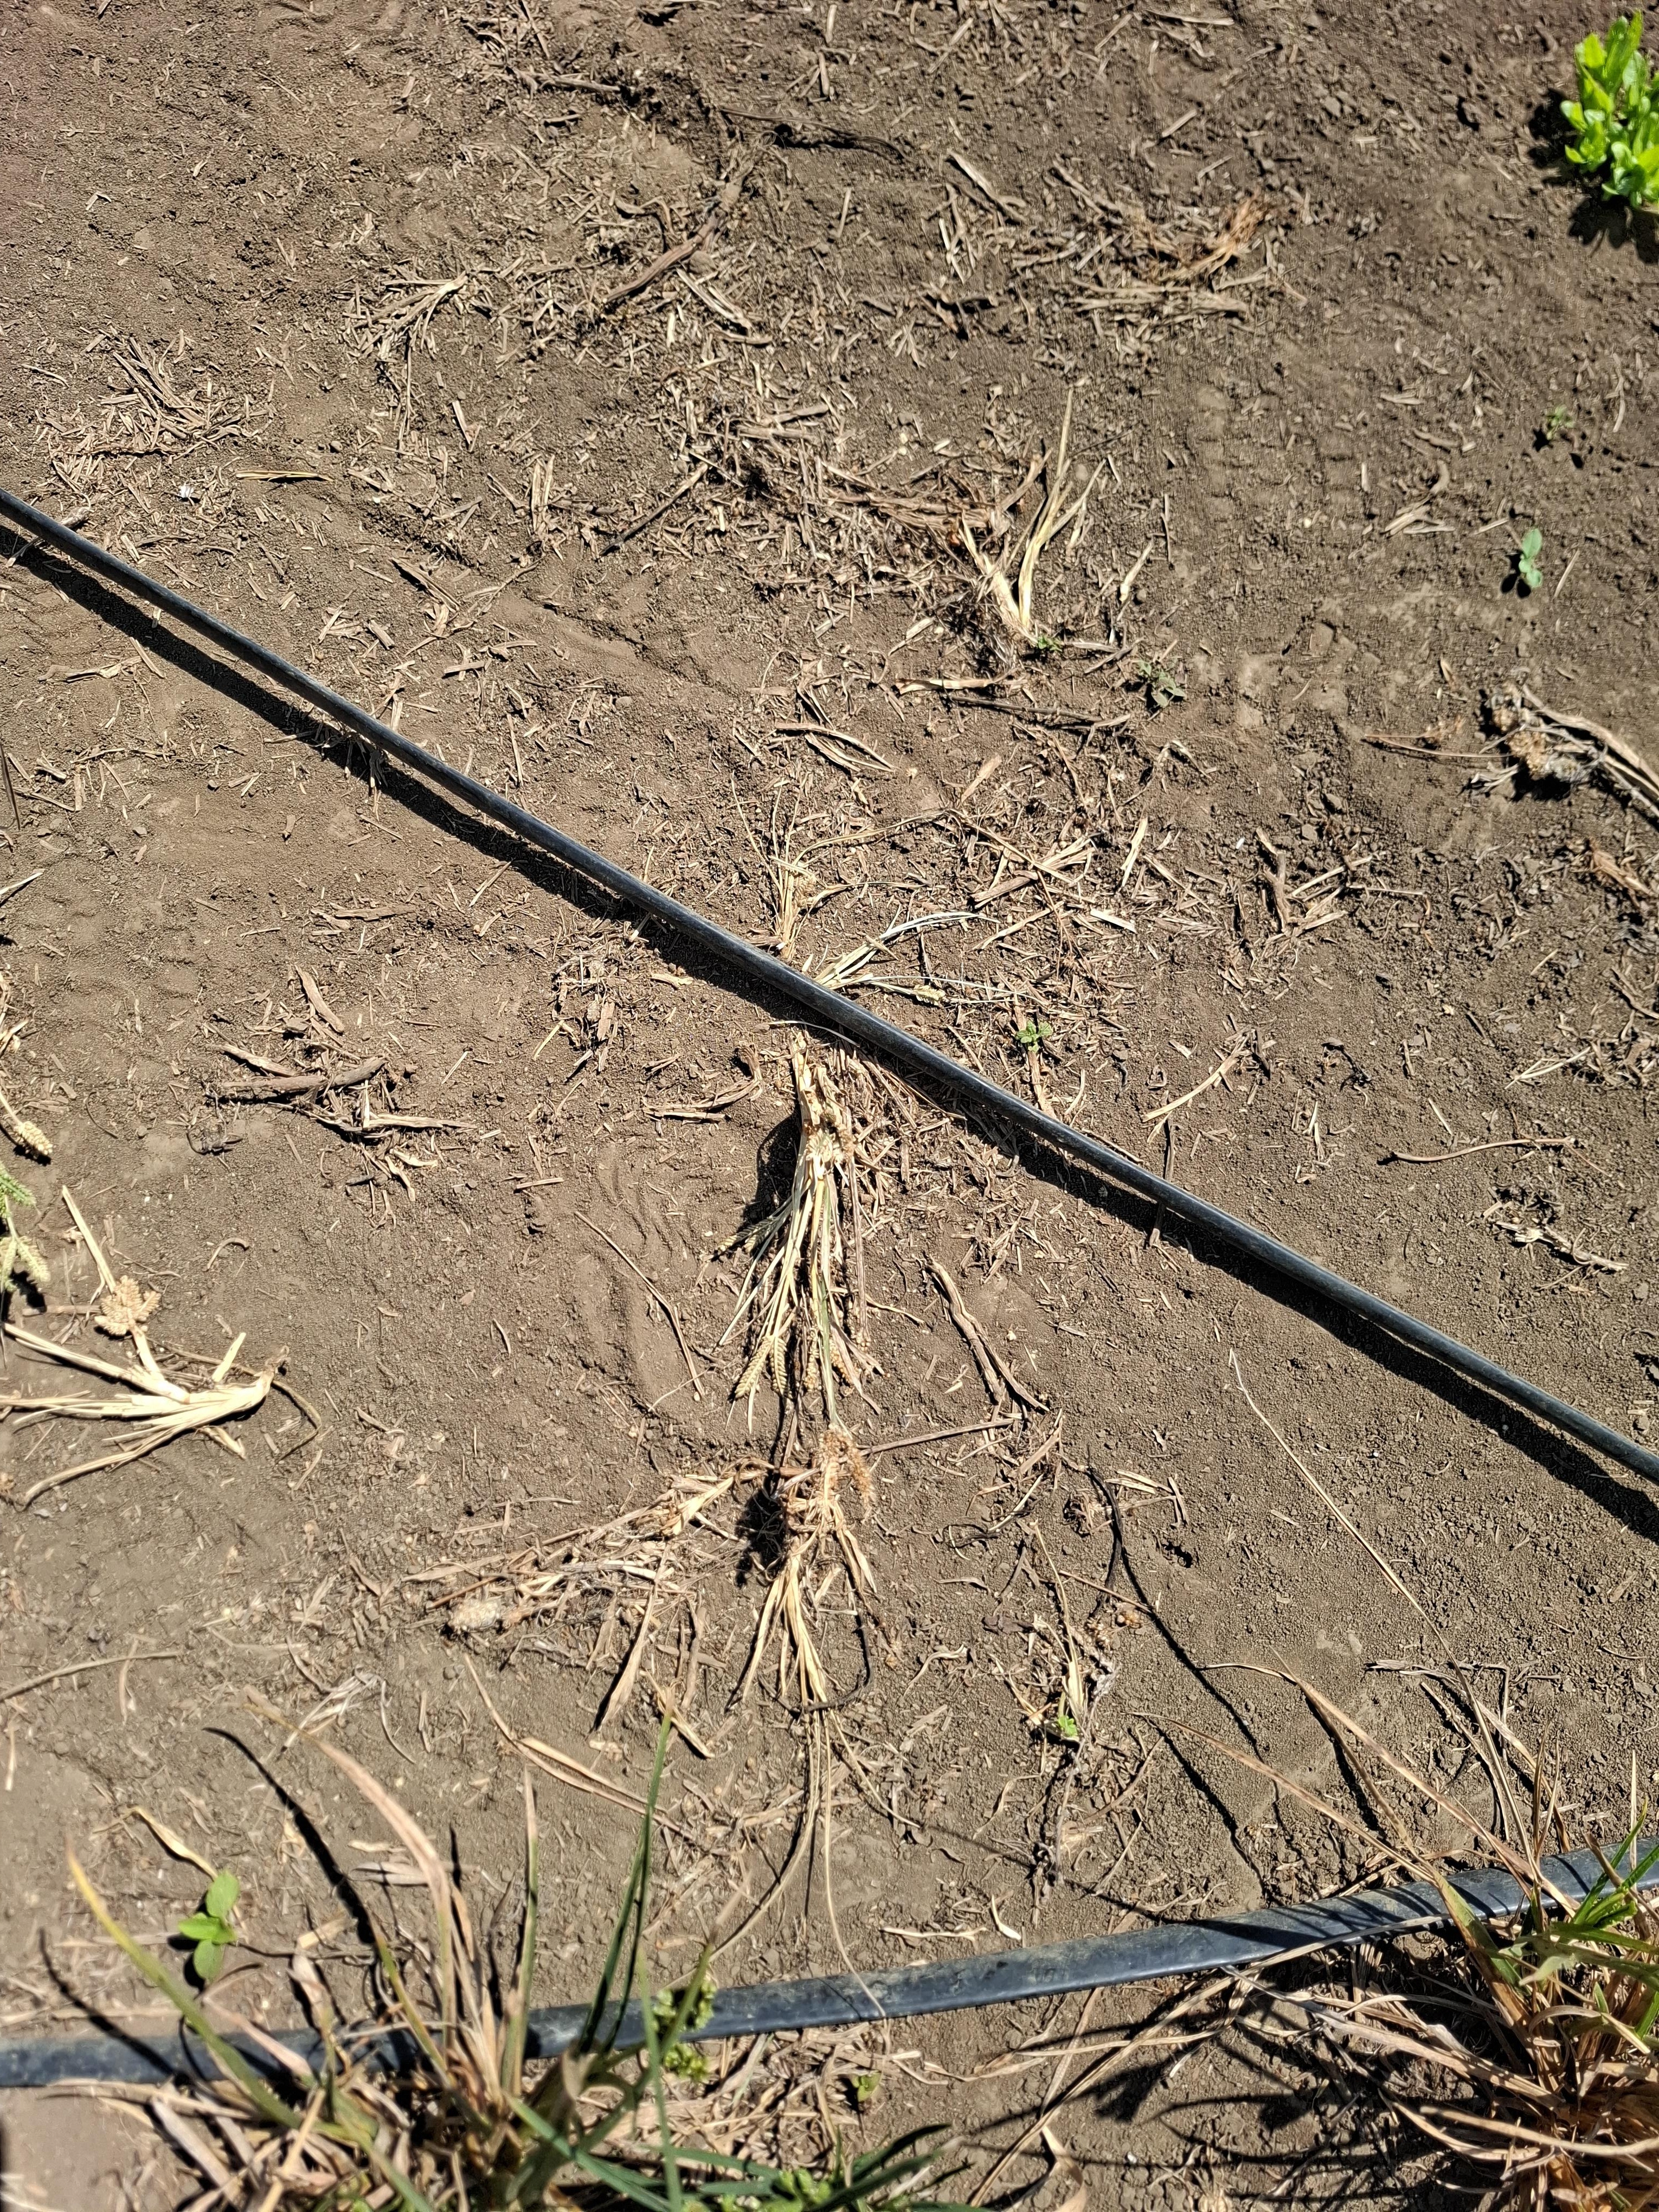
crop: finger millet
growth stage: filling grain
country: Tanzania
